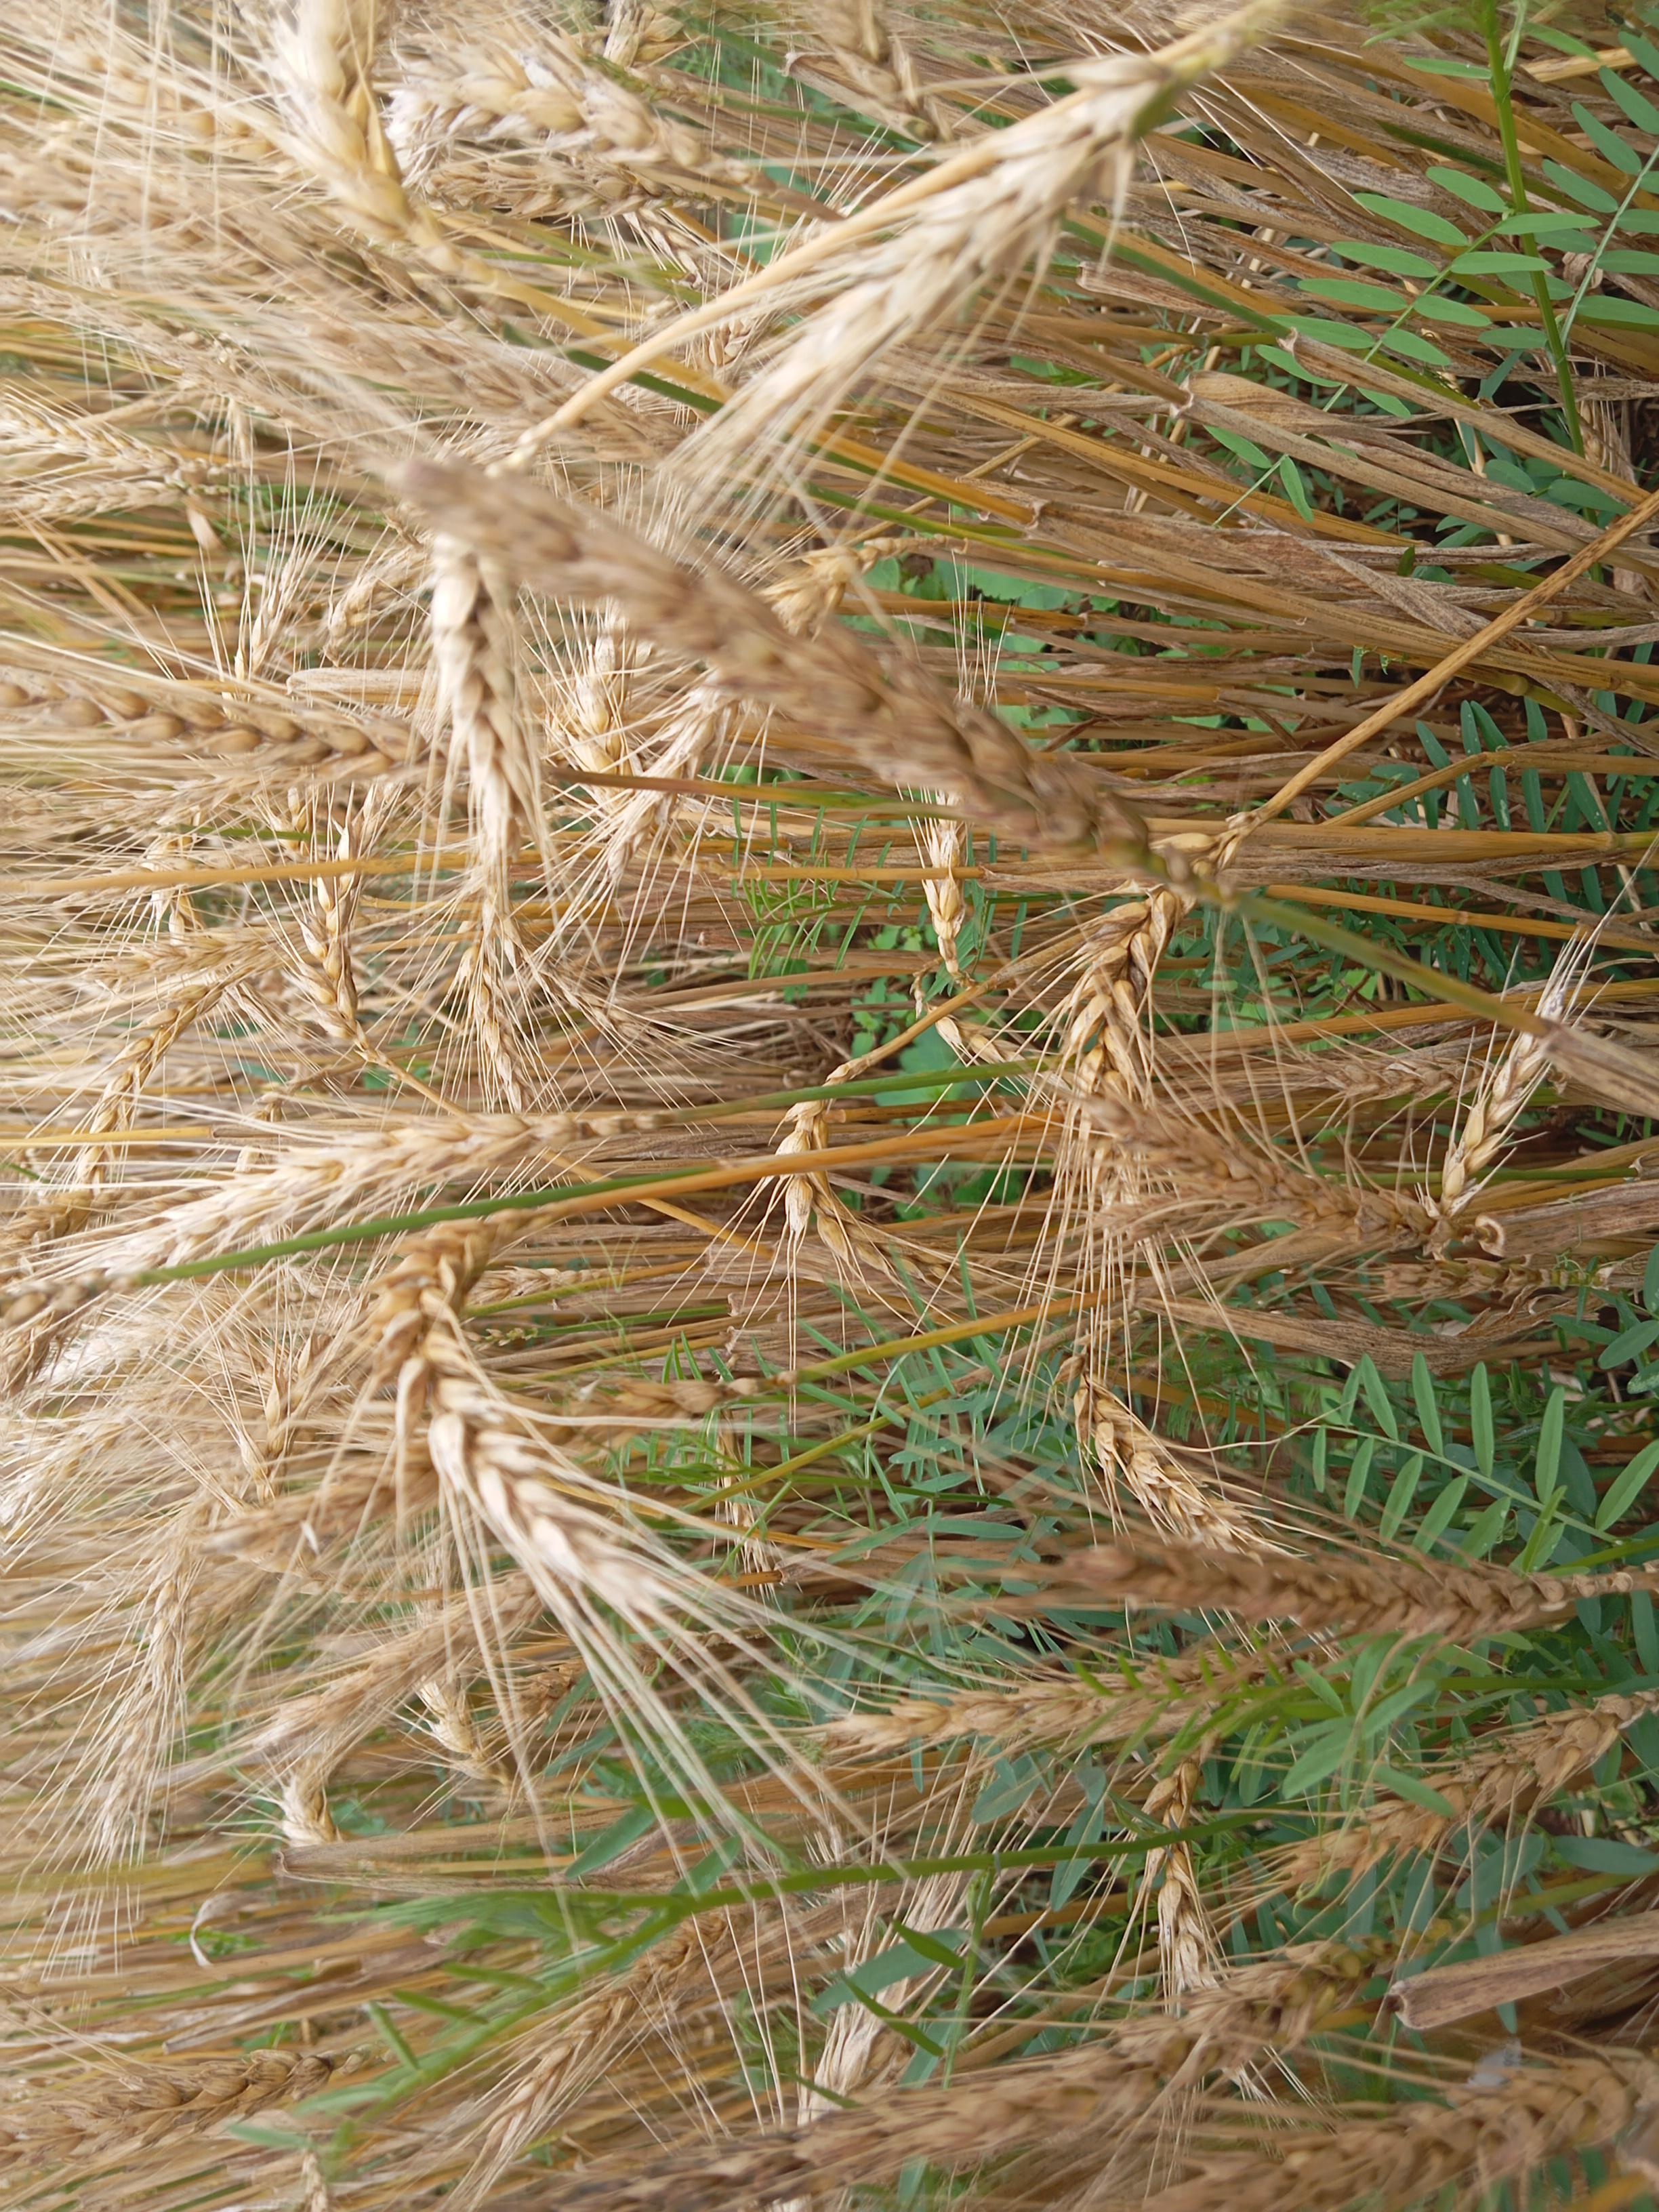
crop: wheat
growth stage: maturity
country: Kenya
